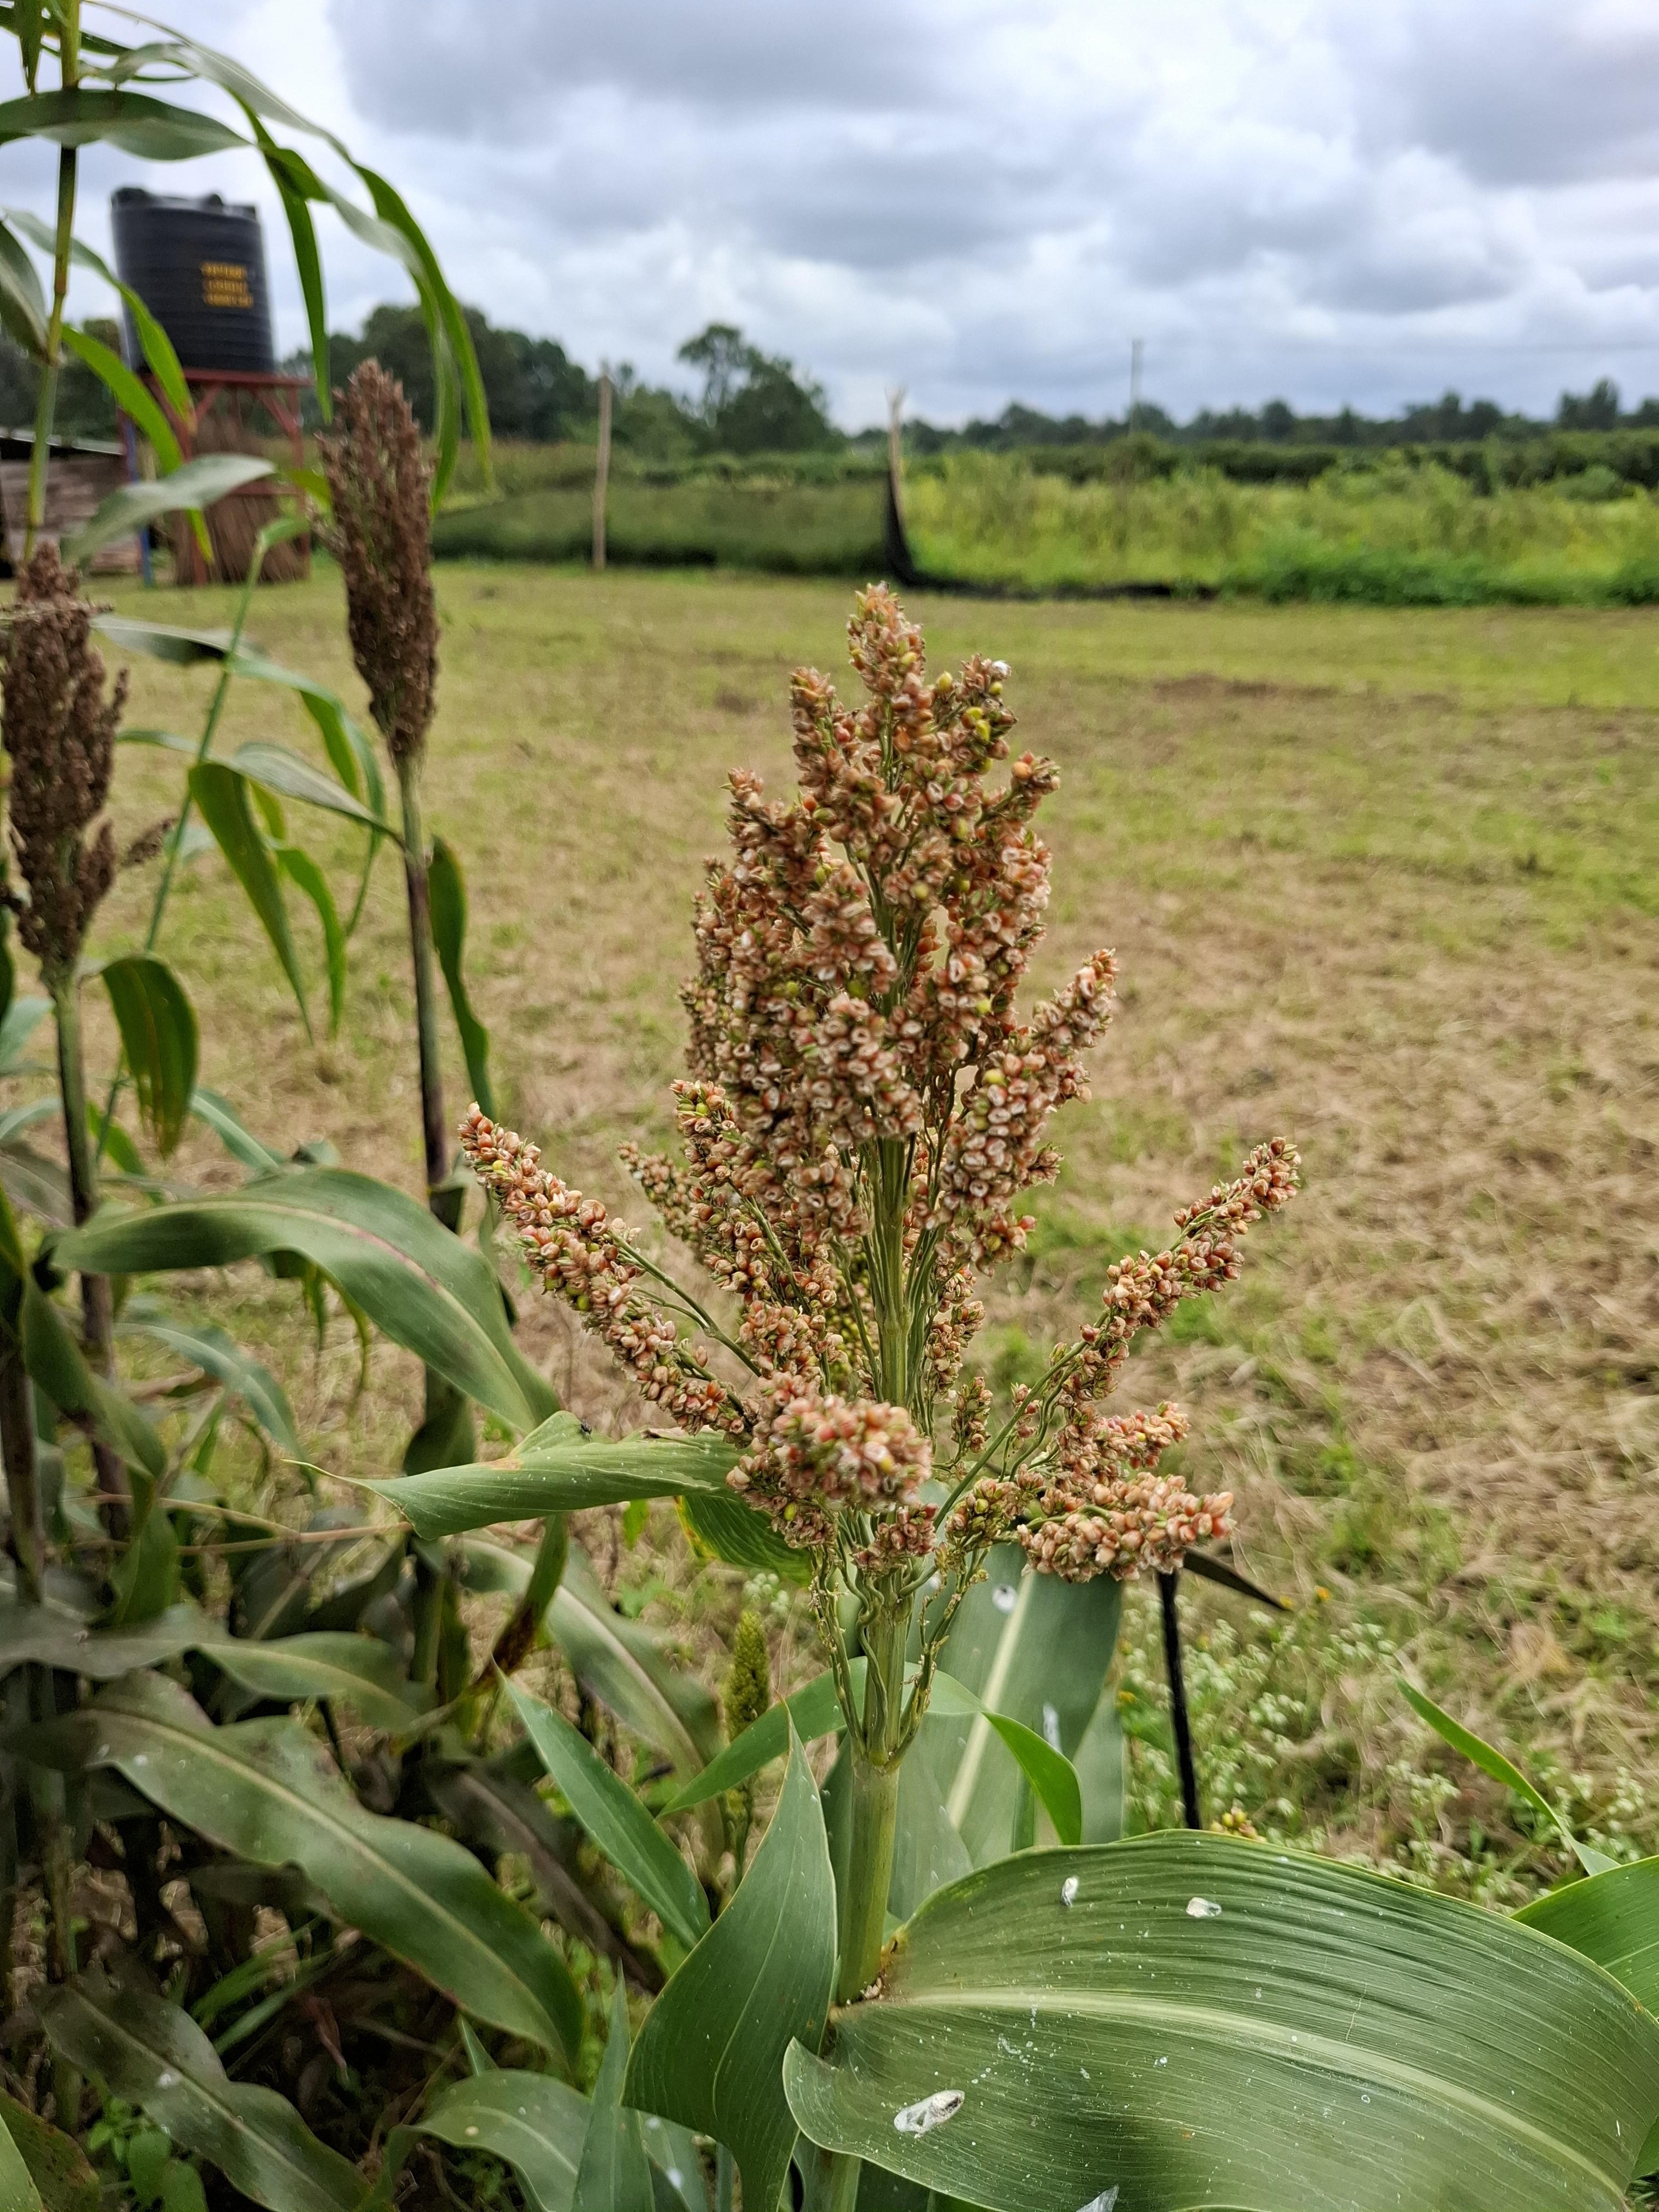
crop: sorghum
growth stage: harvest maturity
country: Tanzania
